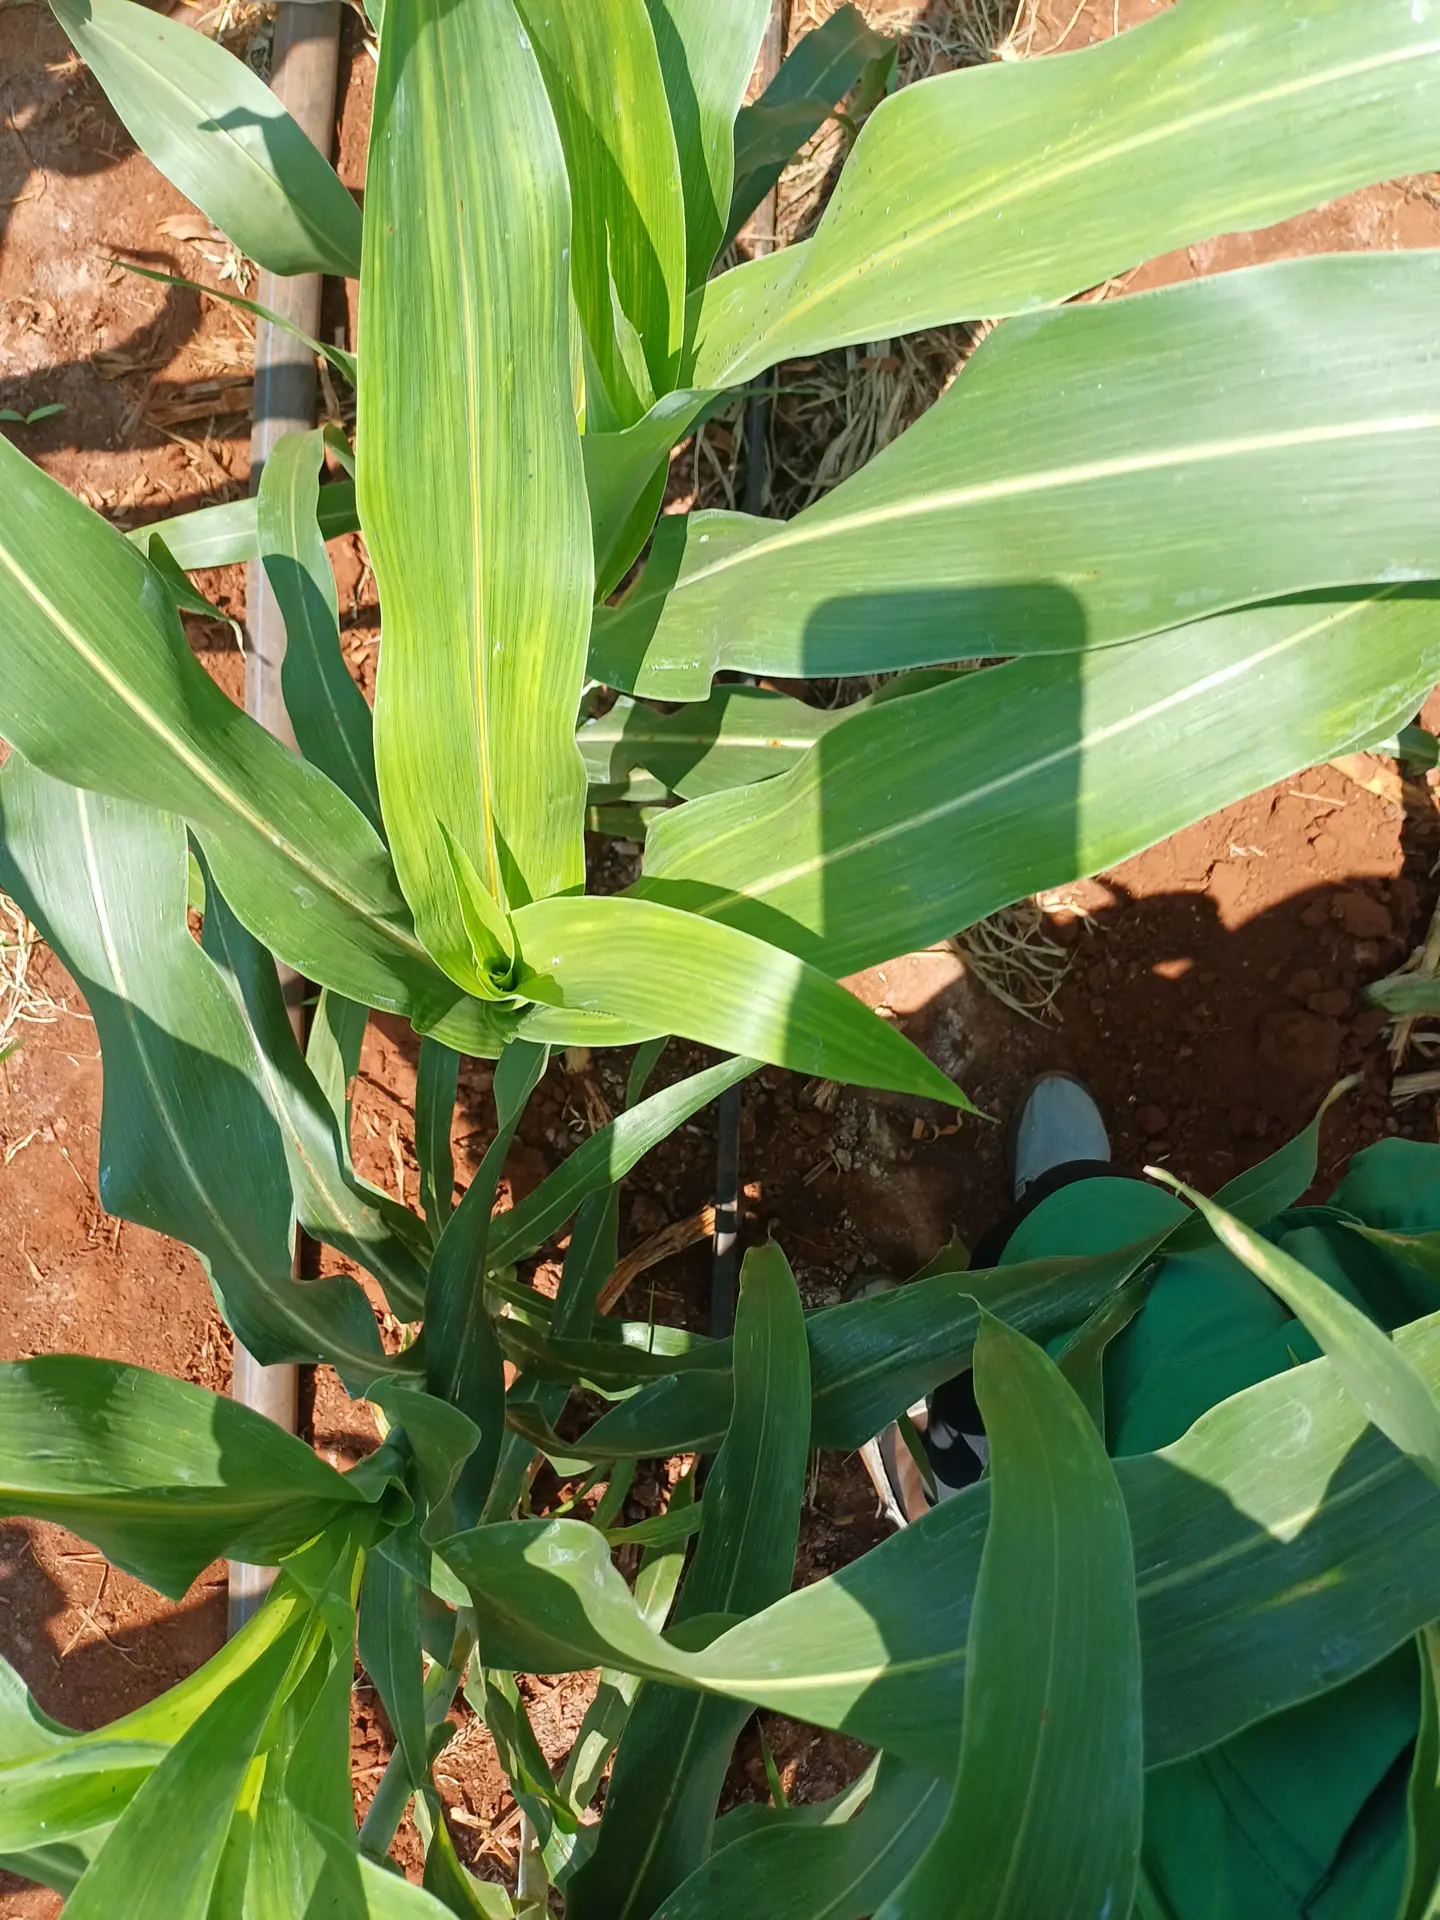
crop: sorghum
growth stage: vegetative
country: Kenya
